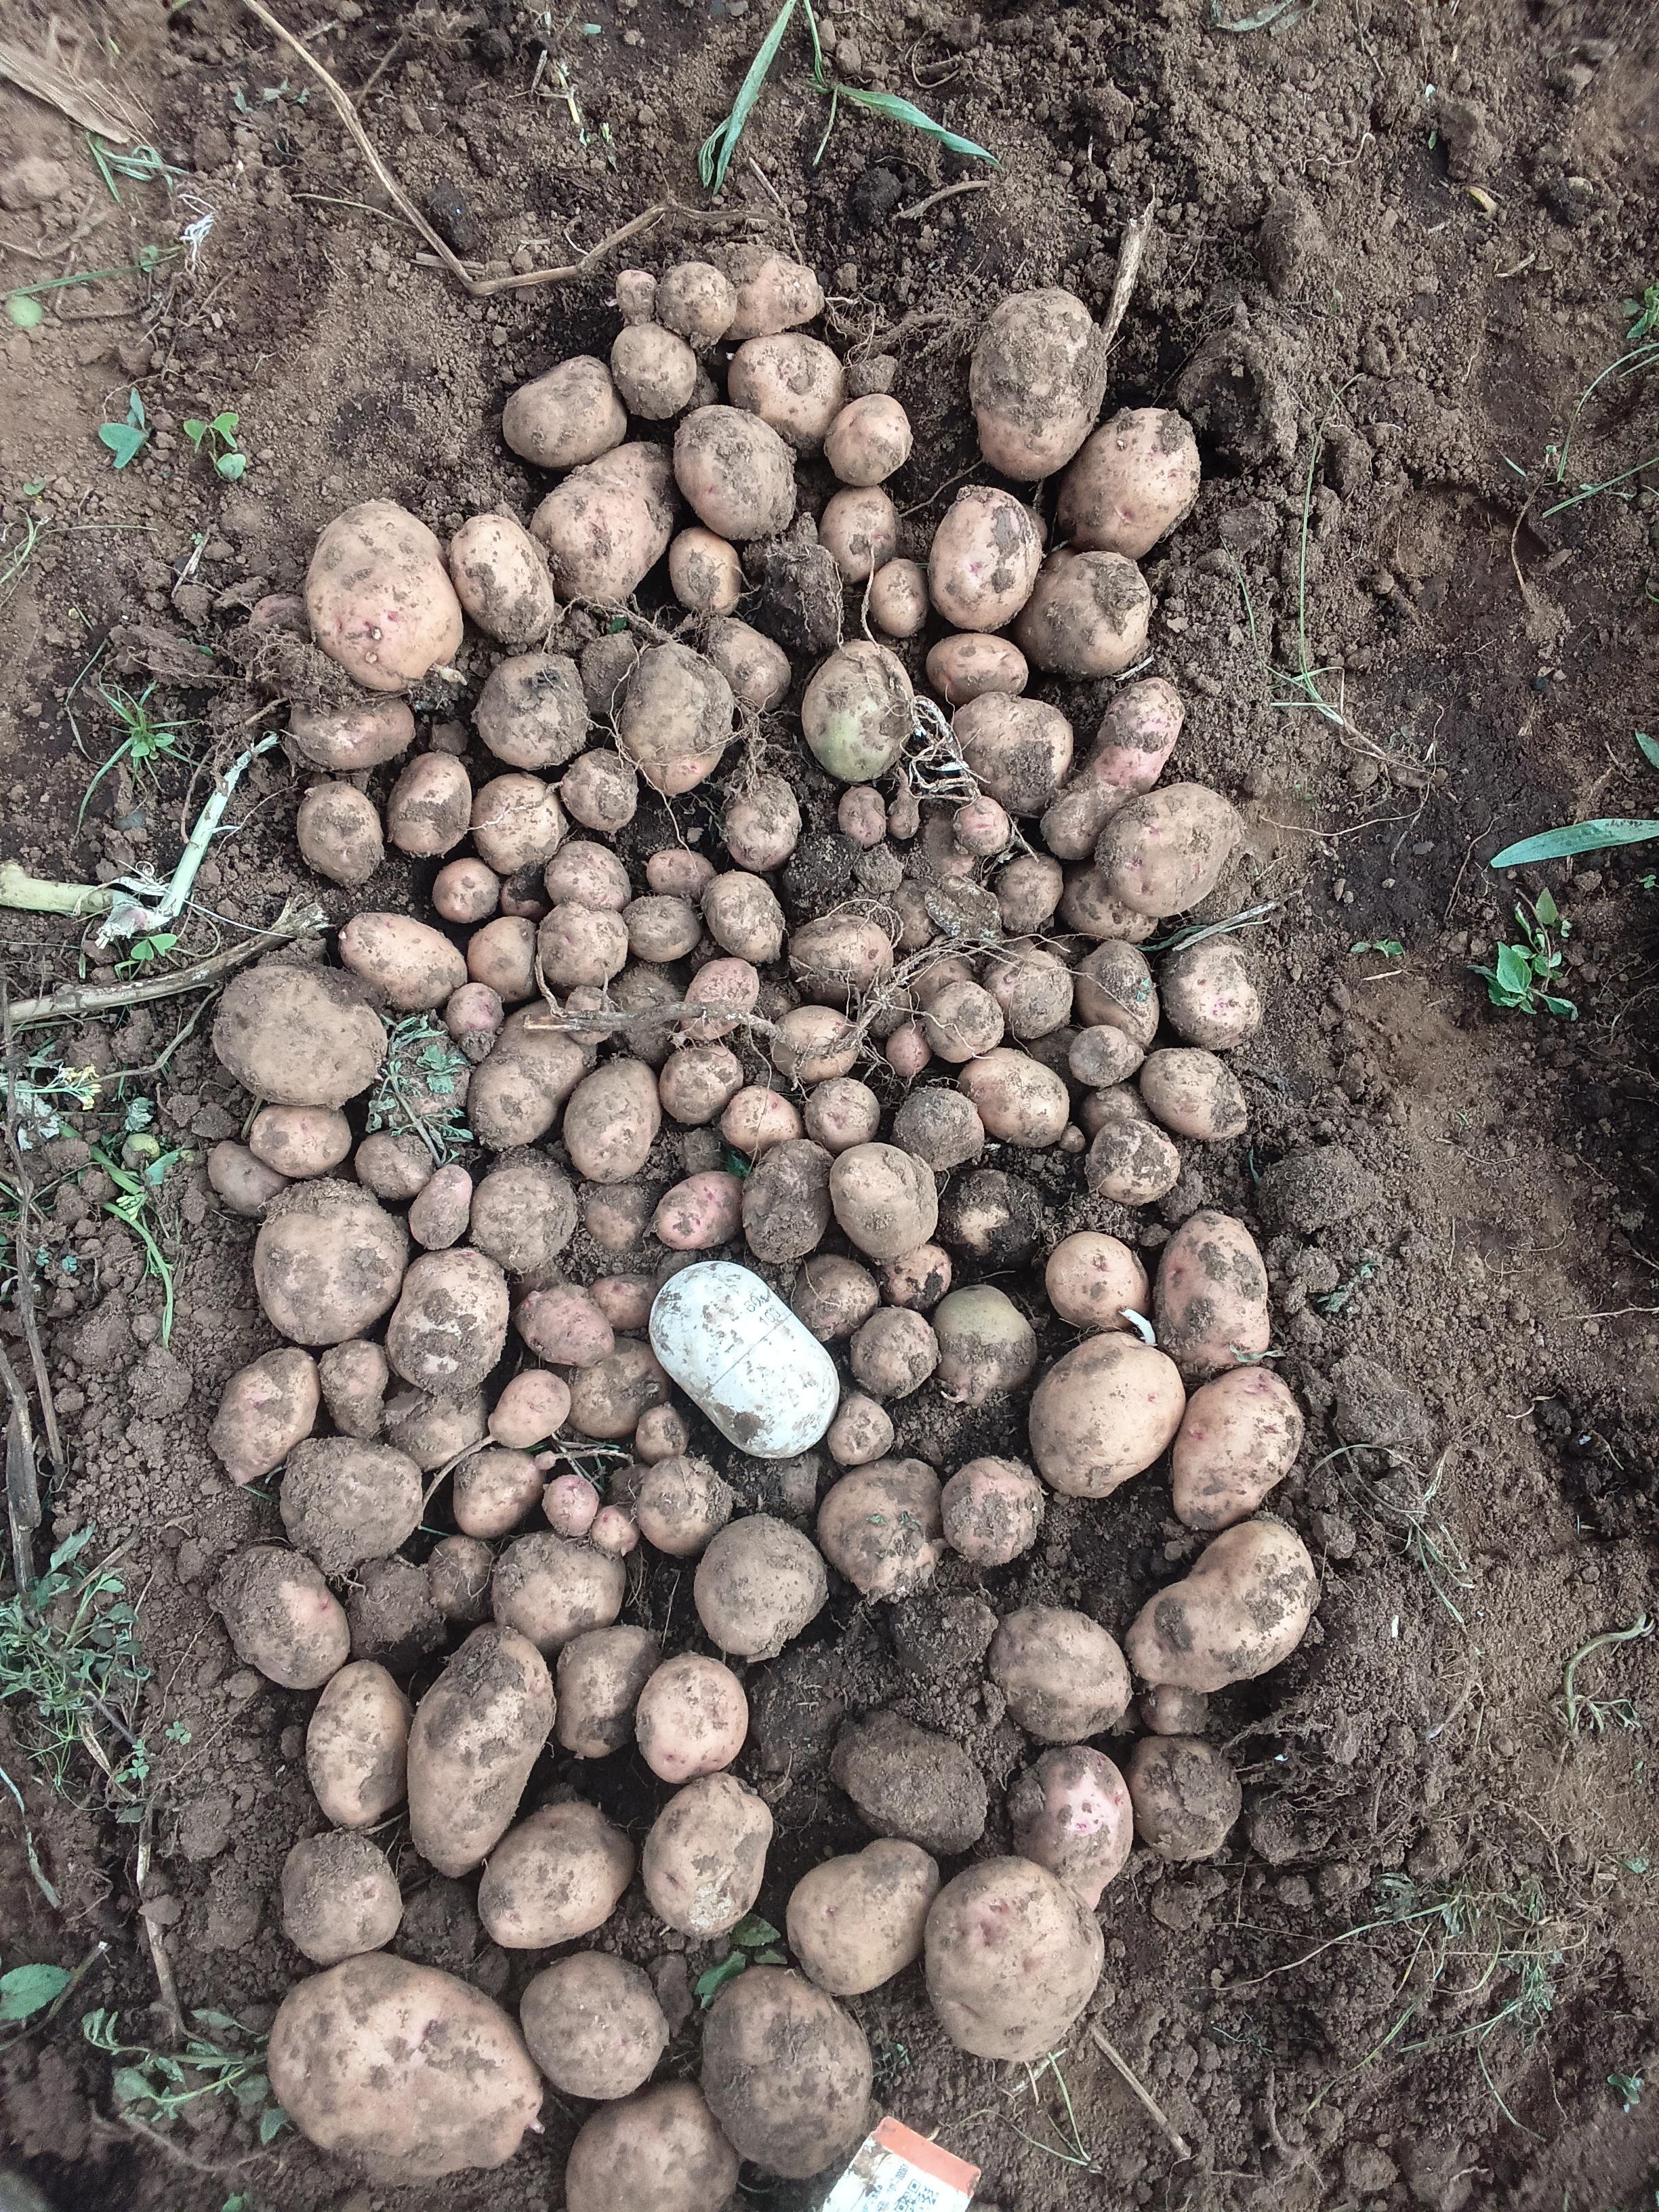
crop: potato
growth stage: harvest
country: Kenya
